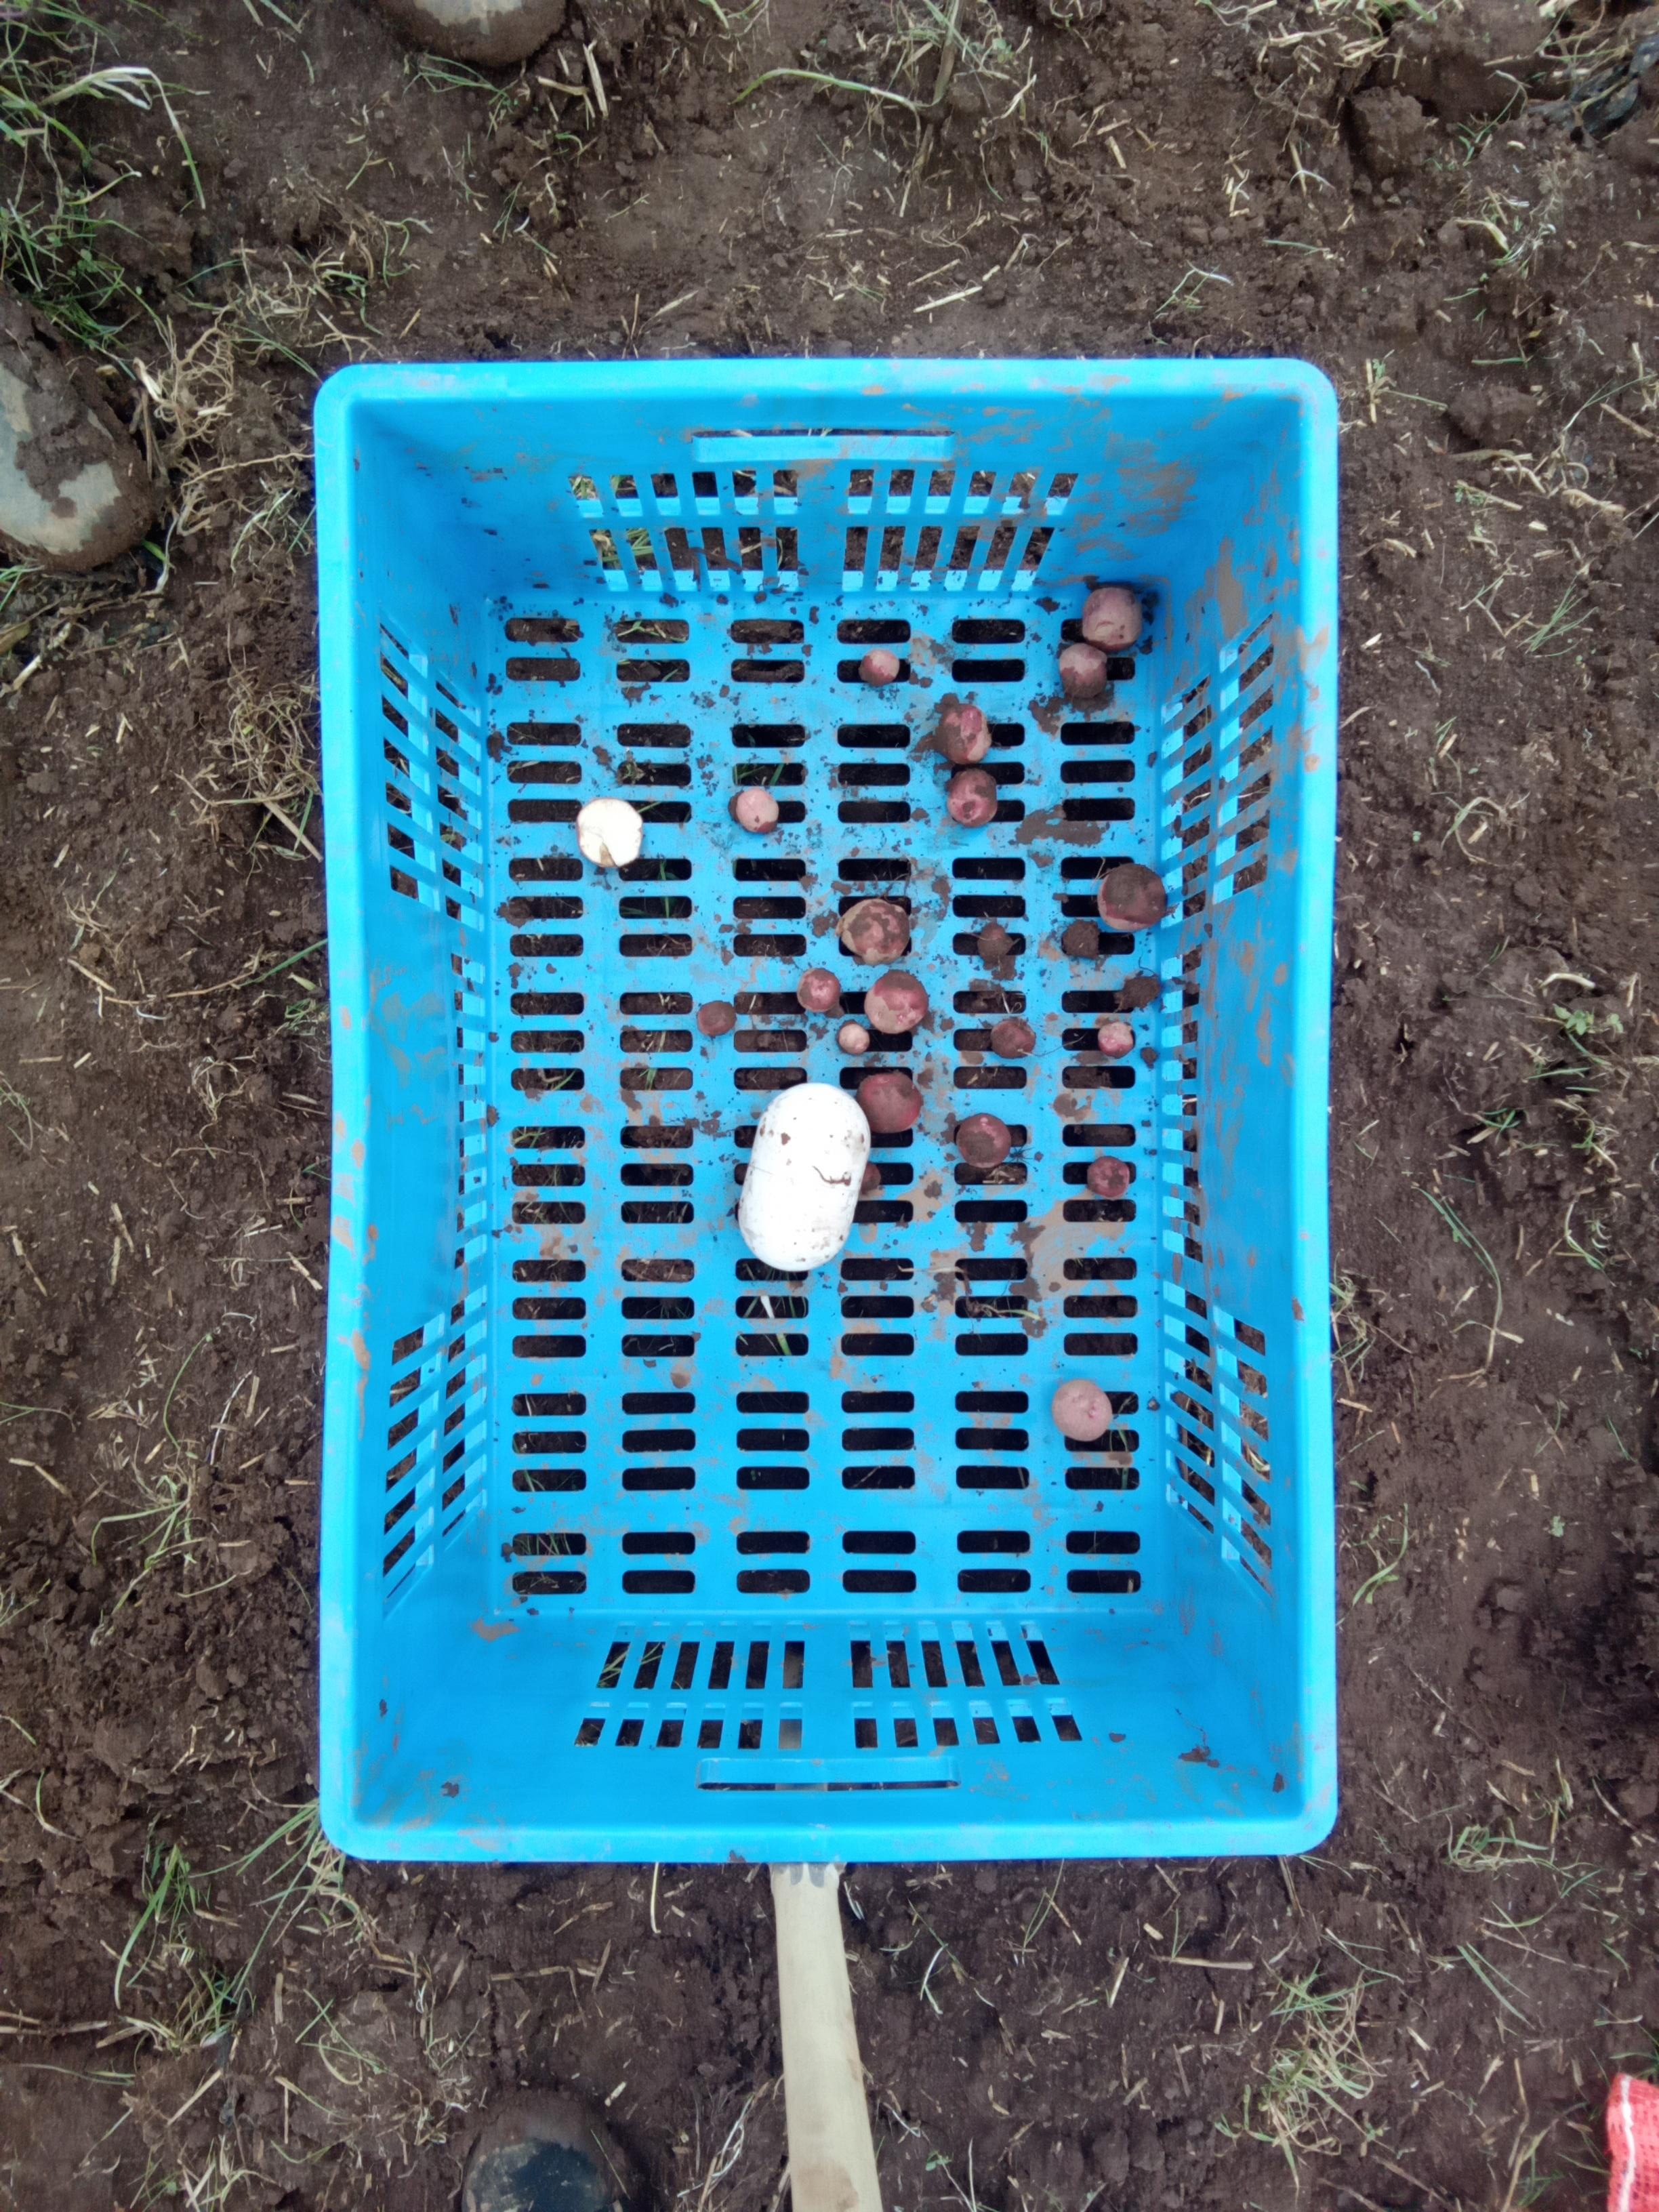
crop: potato
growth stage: harvest
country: Kenya
